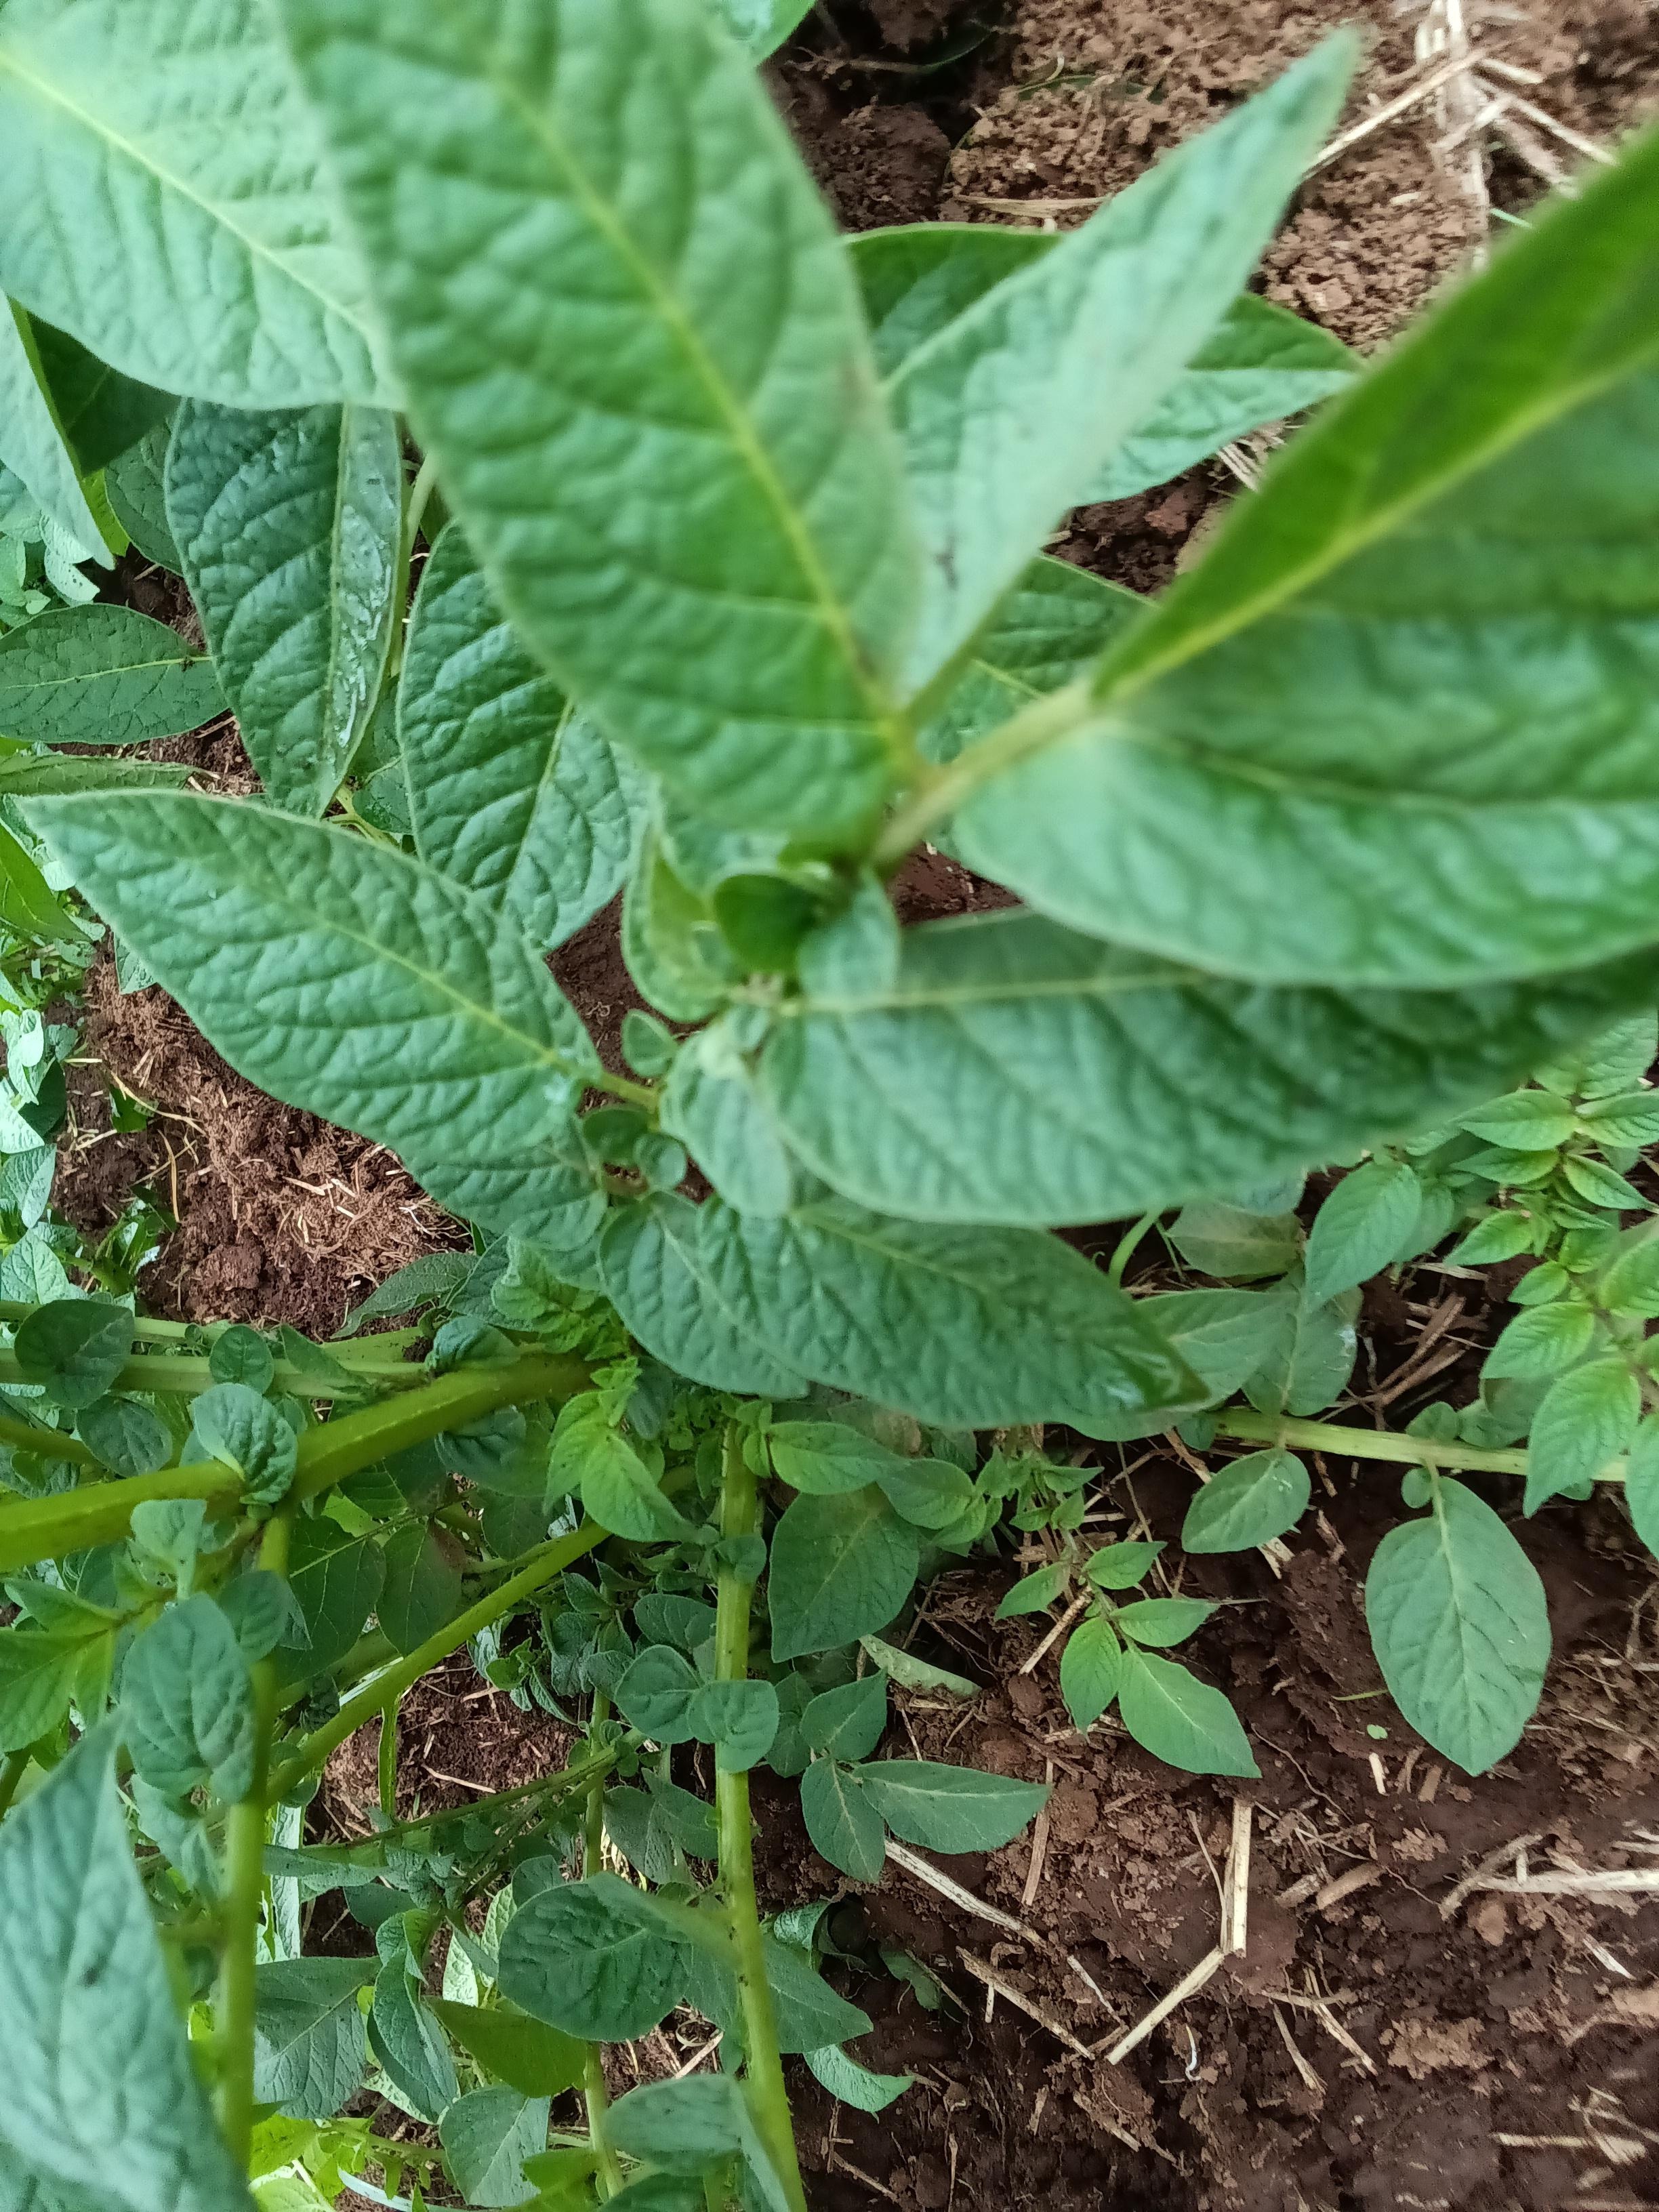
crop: potato
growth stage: vegetative
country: Kenya
